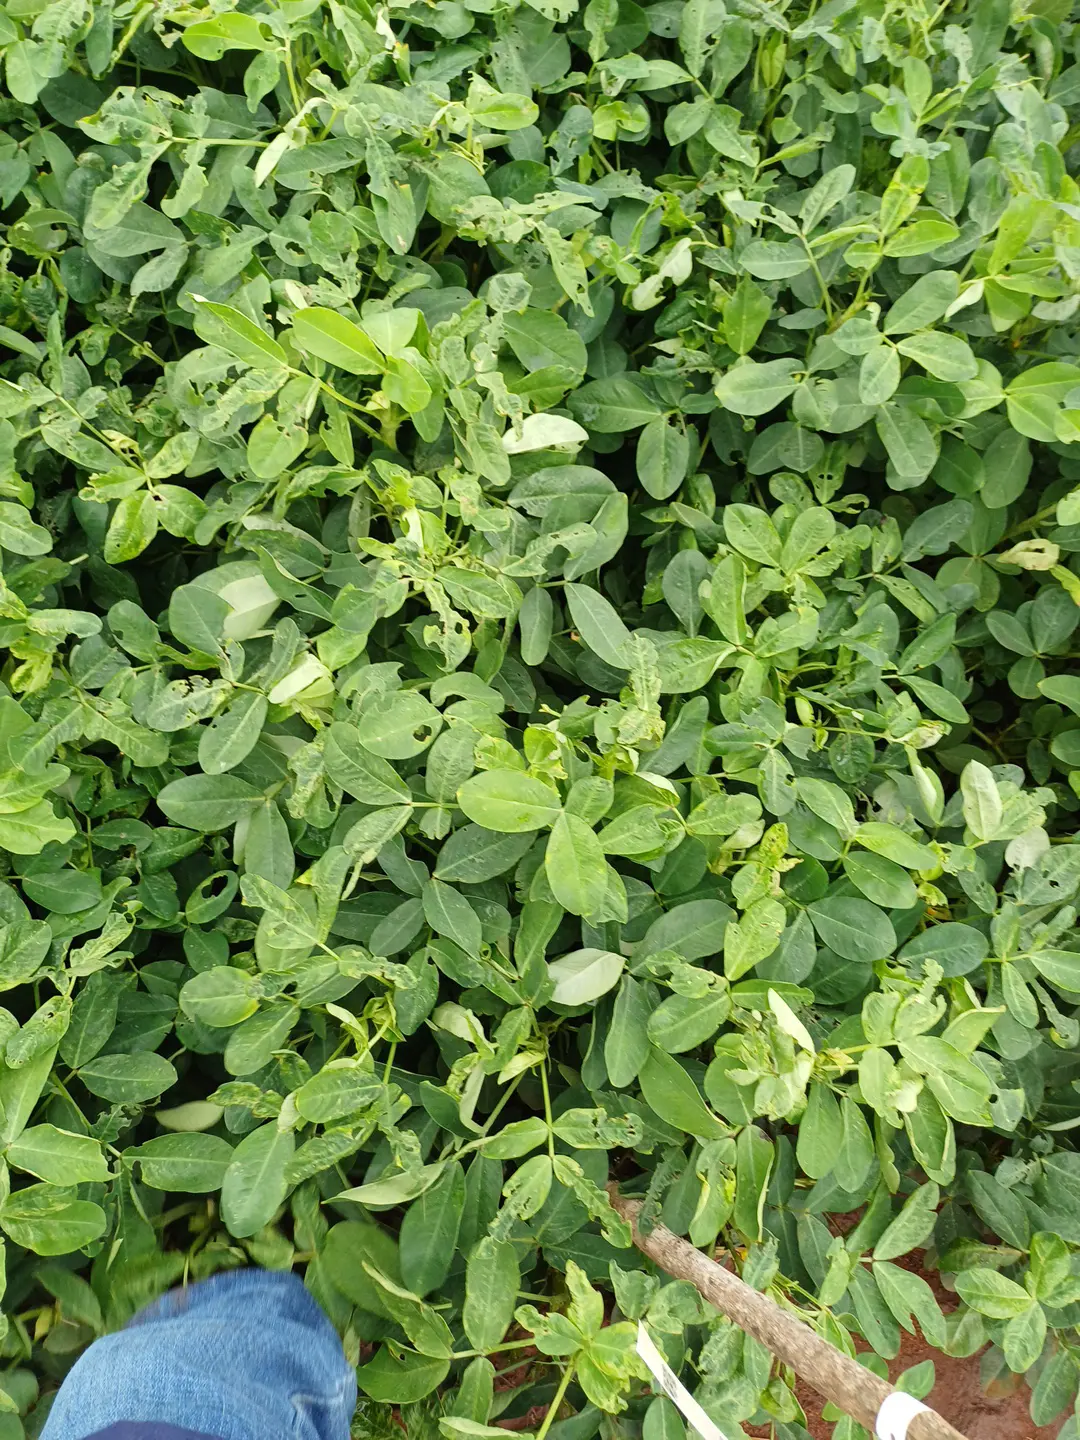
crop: groundnut
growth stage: pegging
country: Kenya
